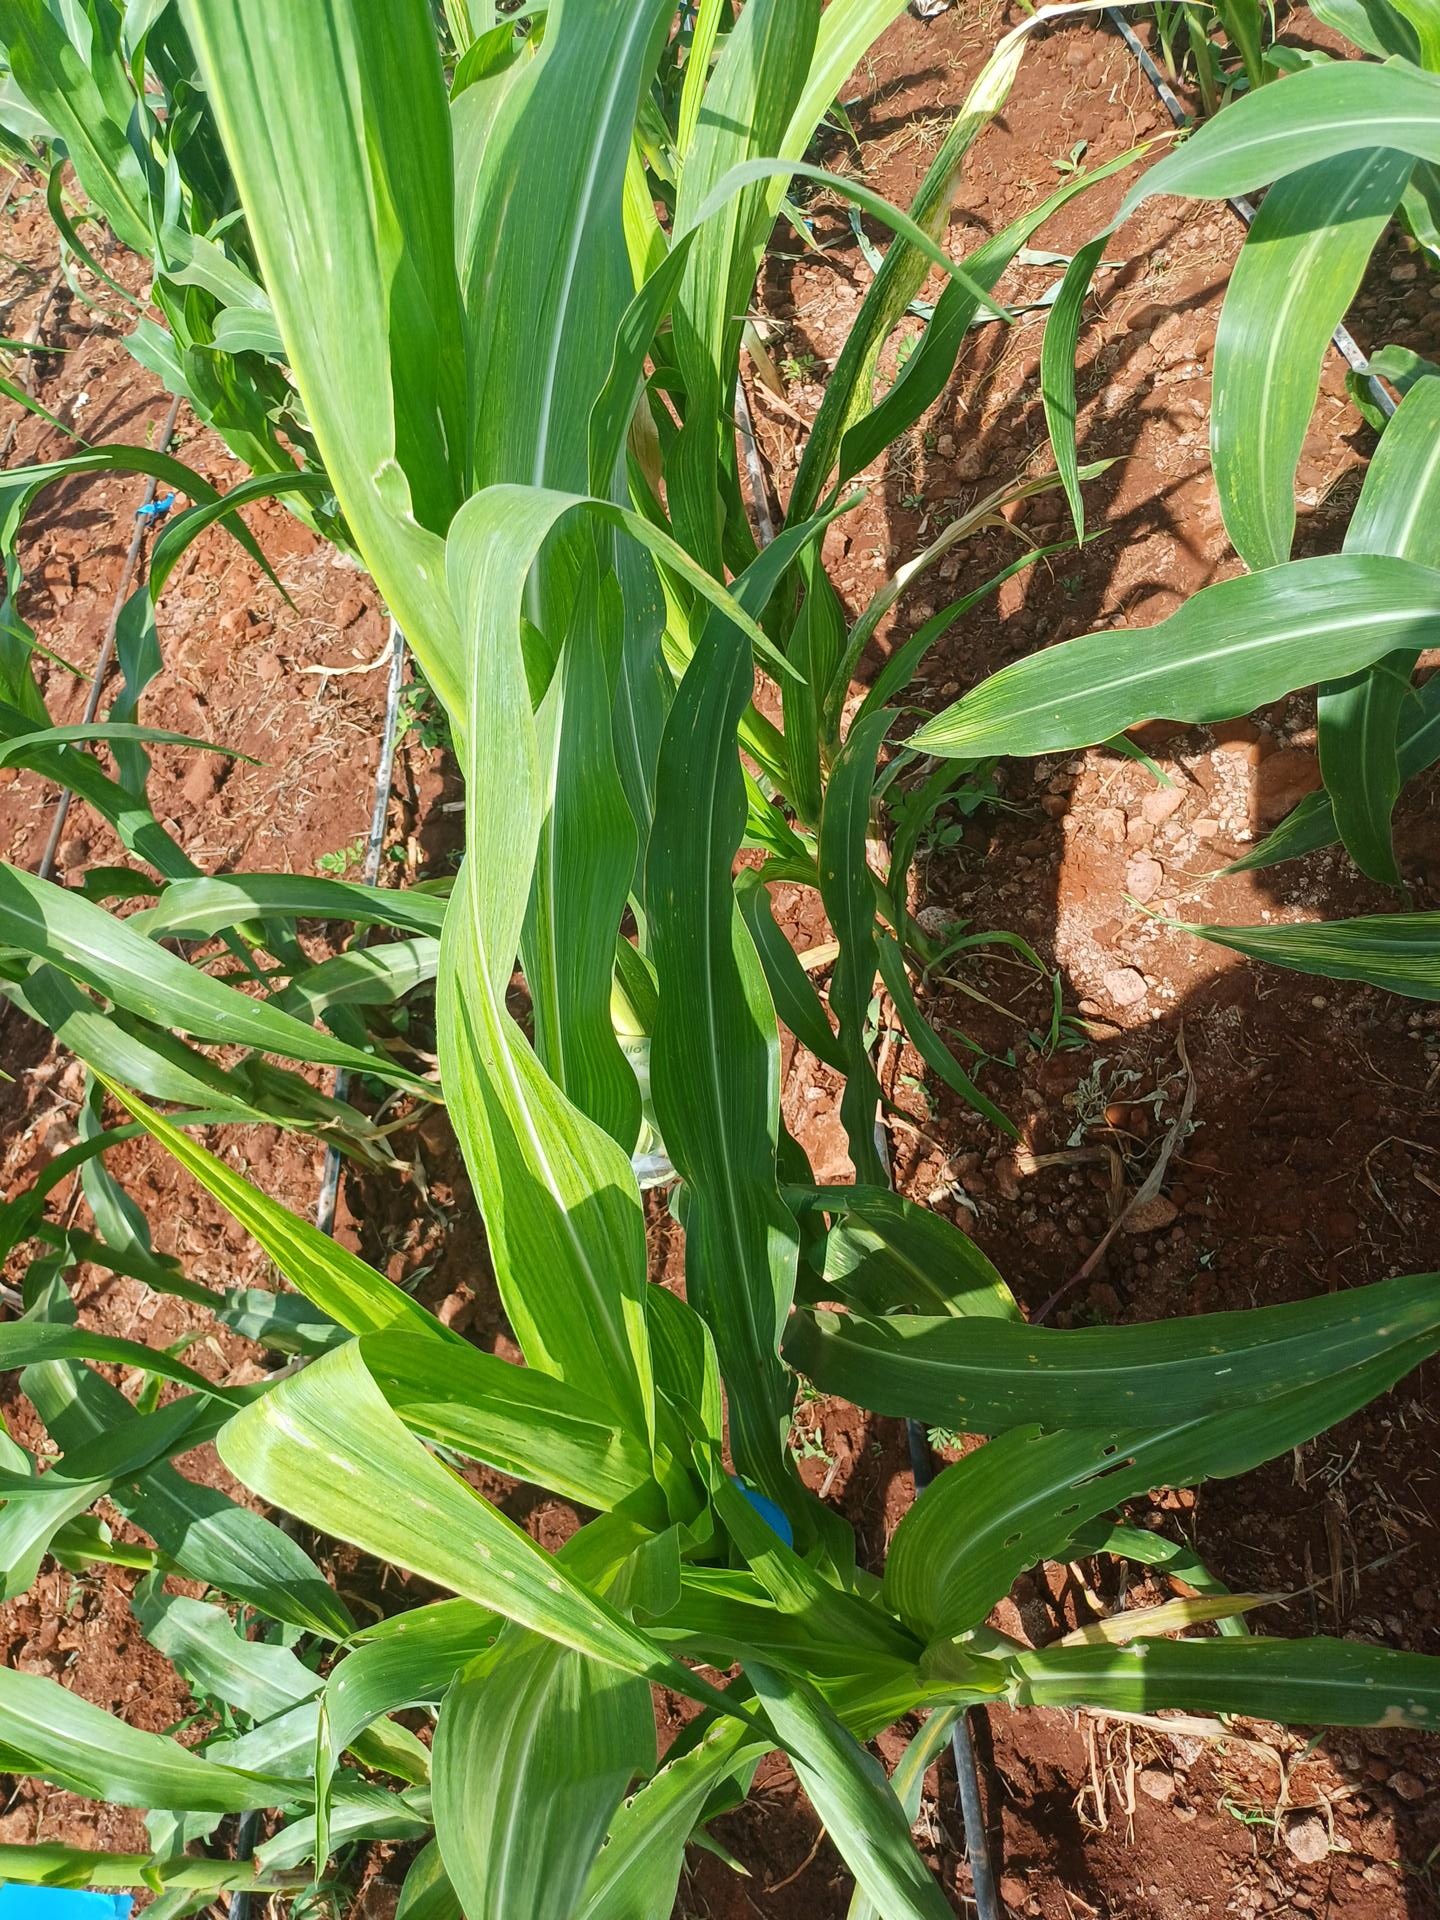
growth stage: vegetative
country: Kenya
